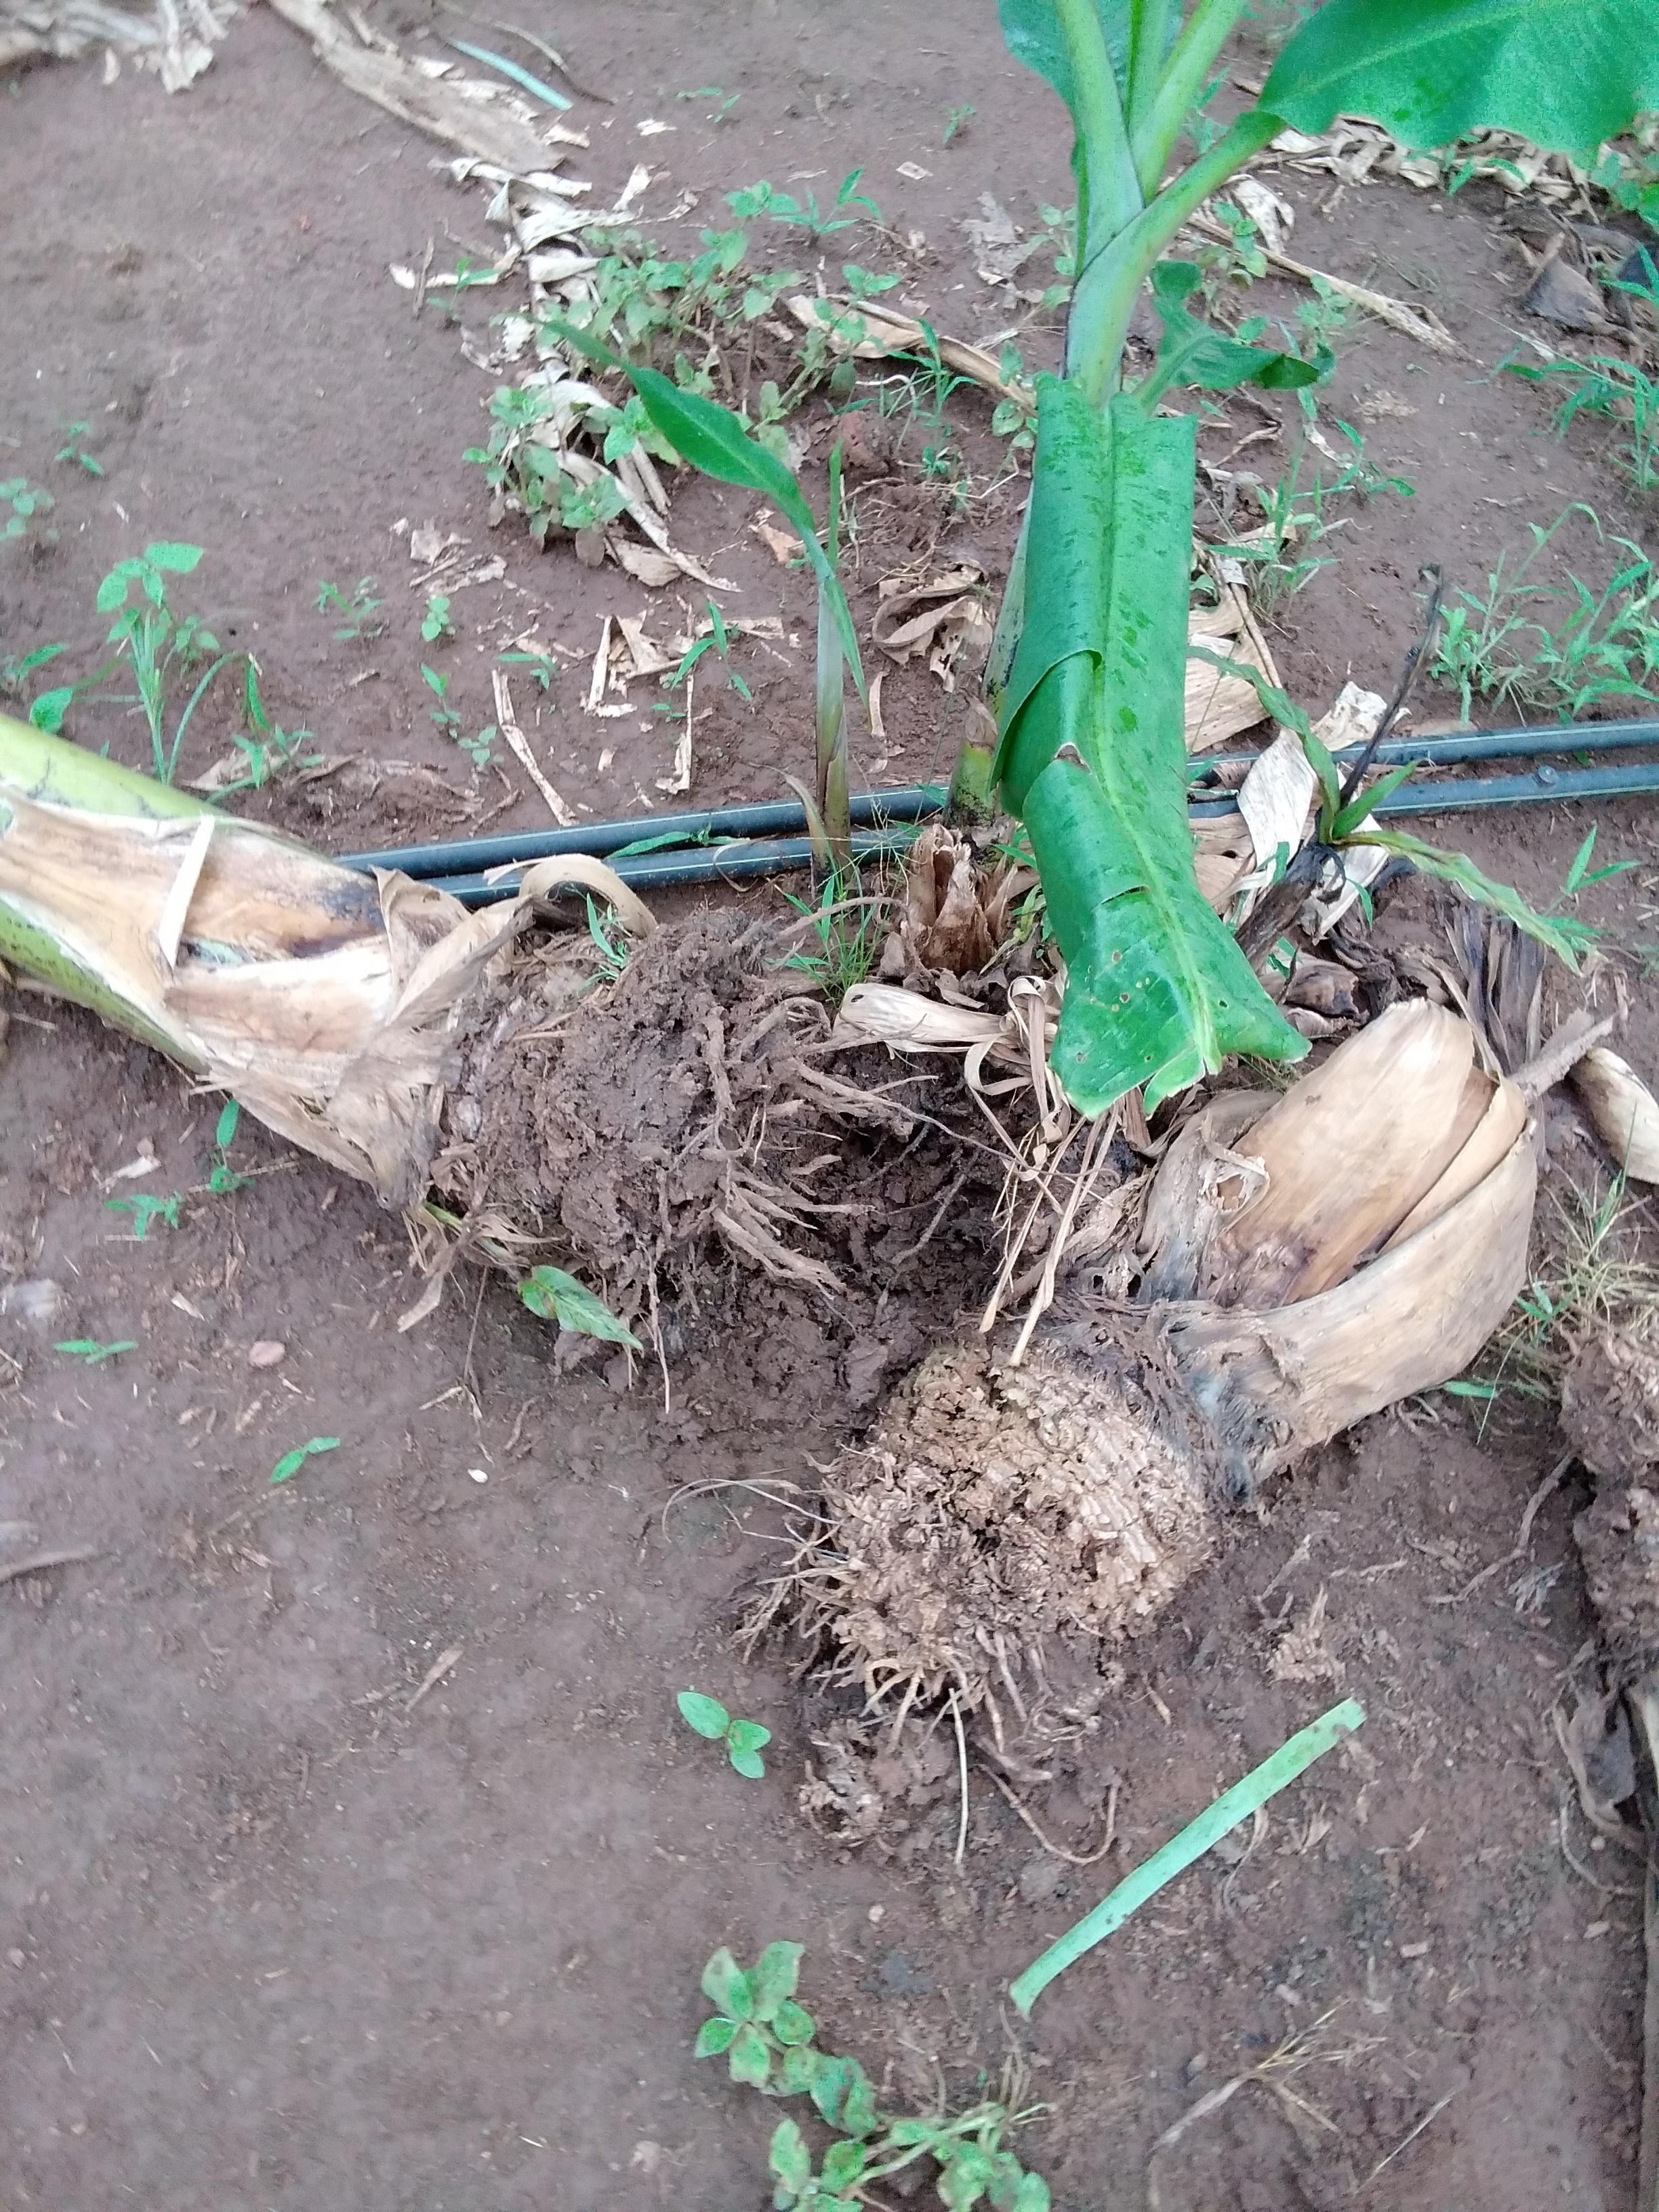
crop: banana
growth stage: flowering
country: Tanzania
